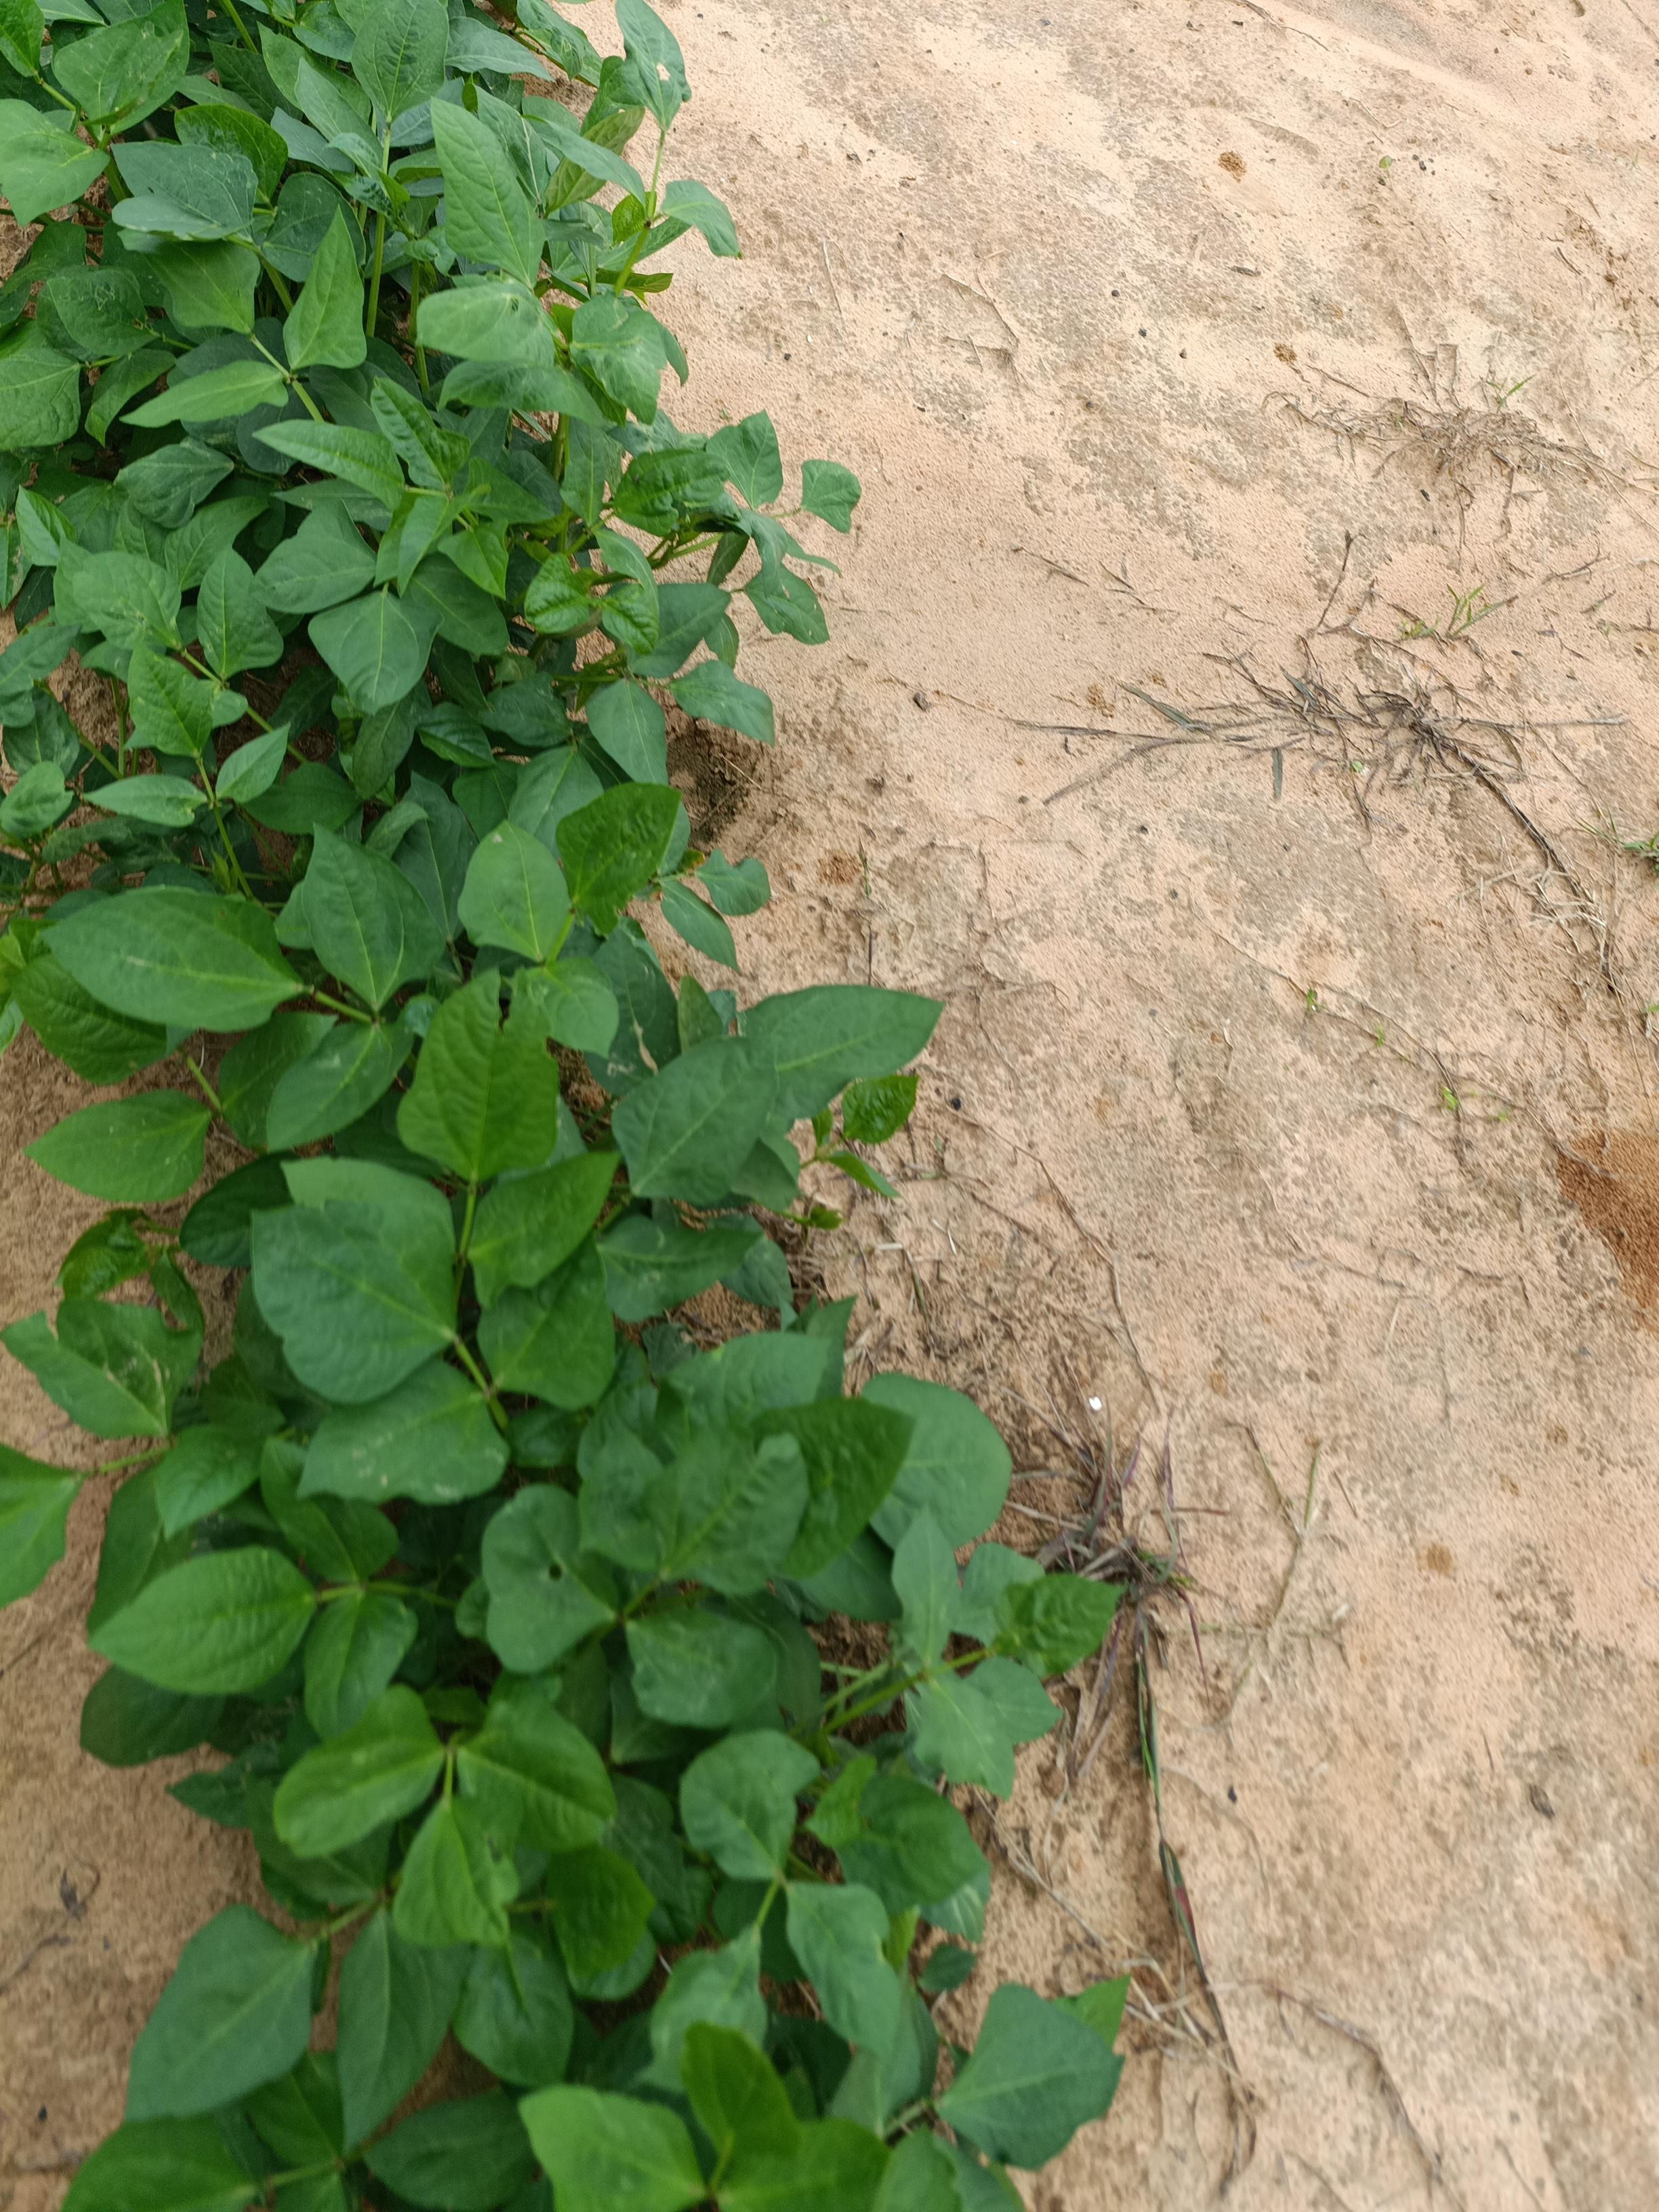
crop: cowpea
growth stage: emergence
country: Nigeria
